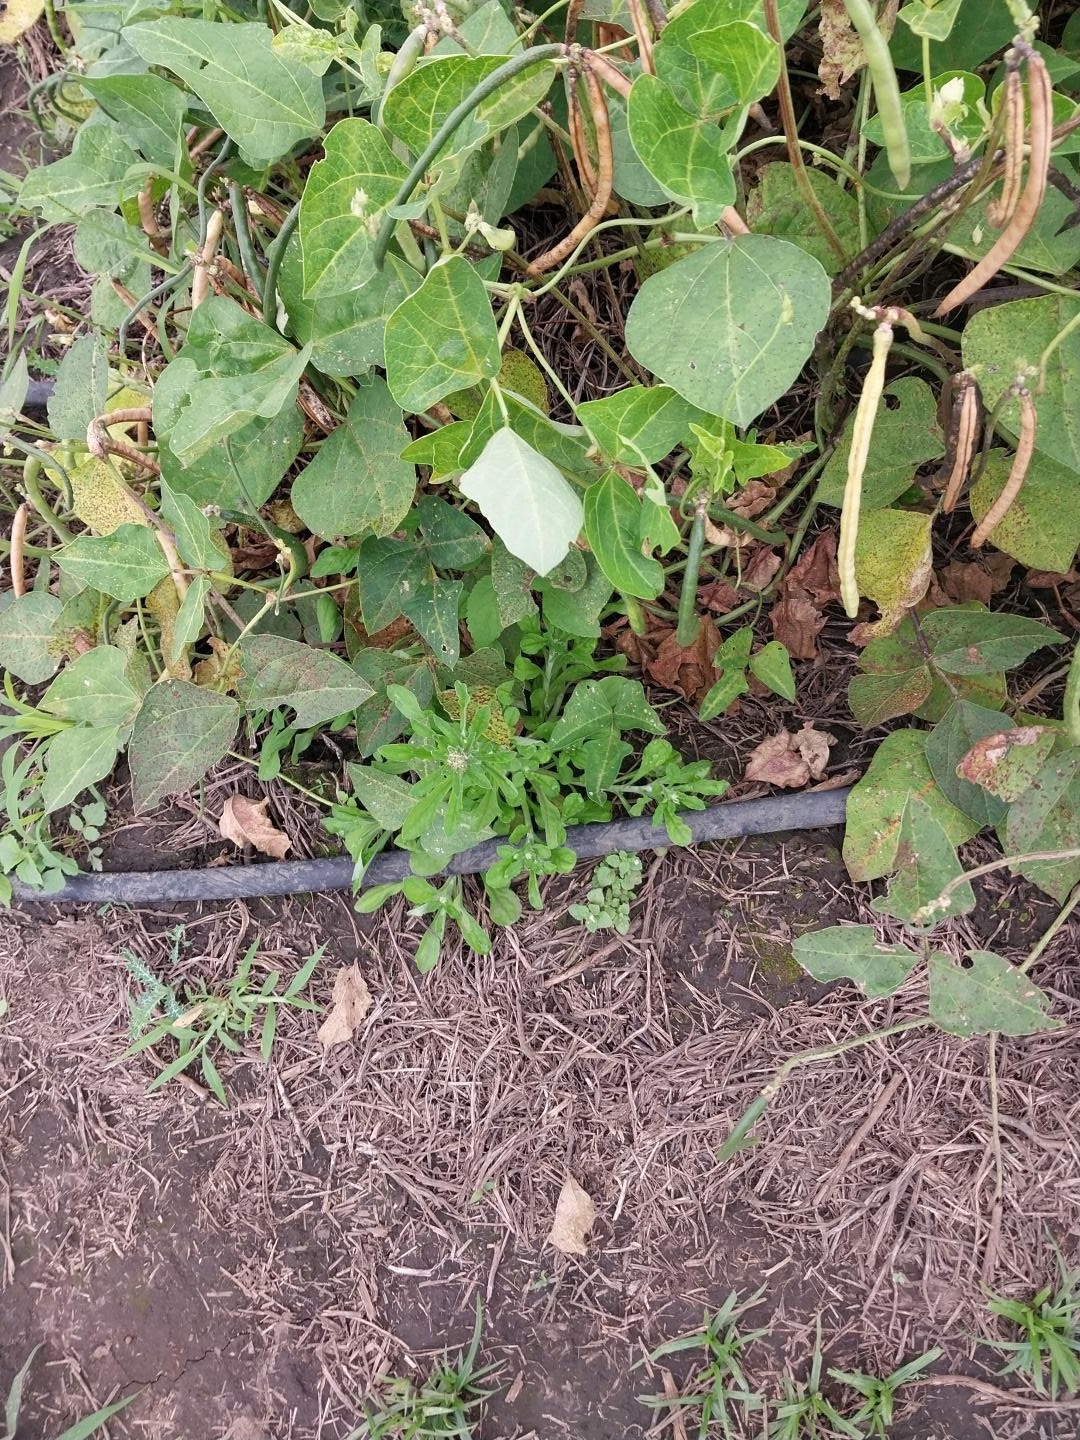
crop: cowpea
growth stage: development pod
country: Tanzania
